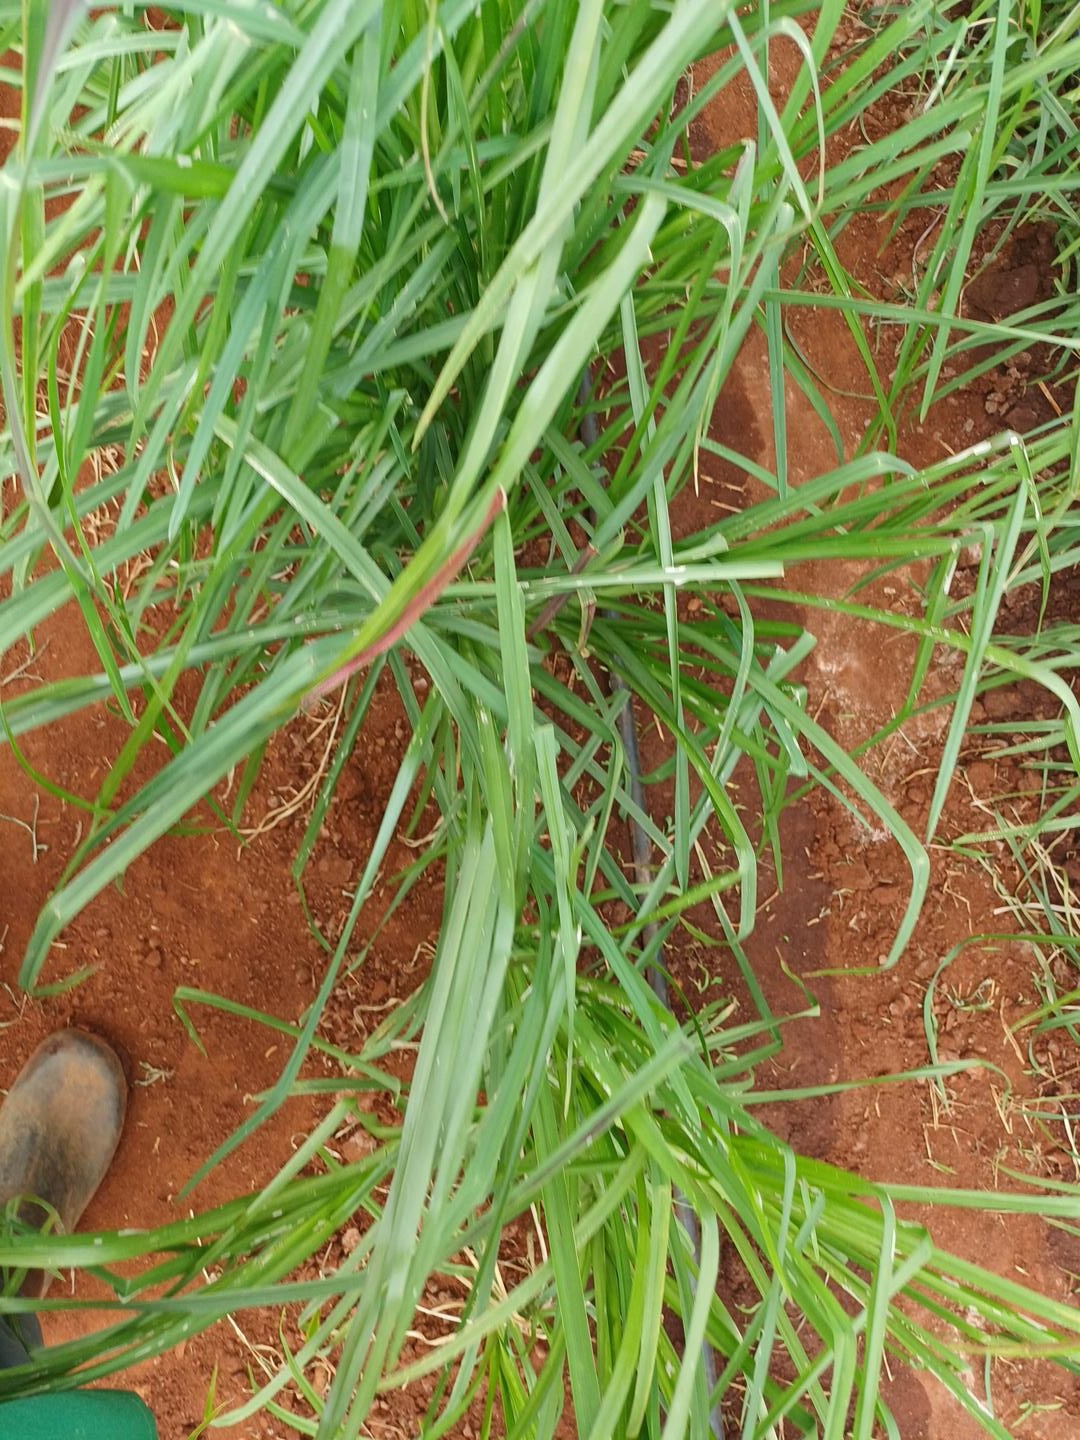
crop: finger millet
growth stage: vegetative
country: Kenya
